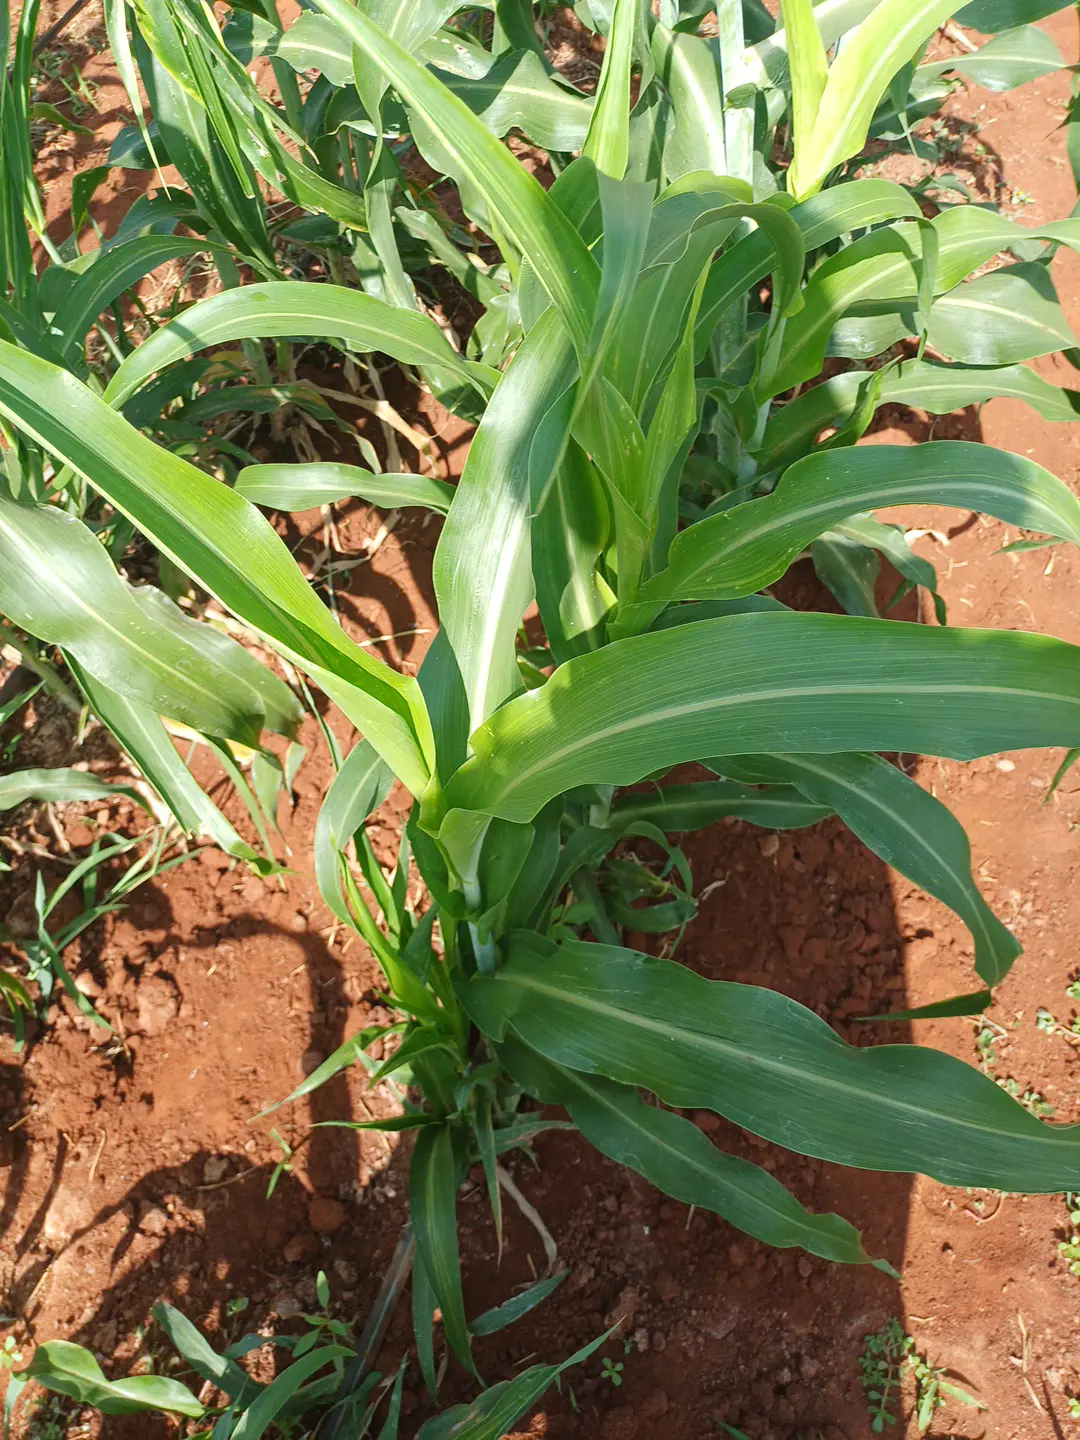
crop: sorghum
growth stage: vegetative
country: Kenya
